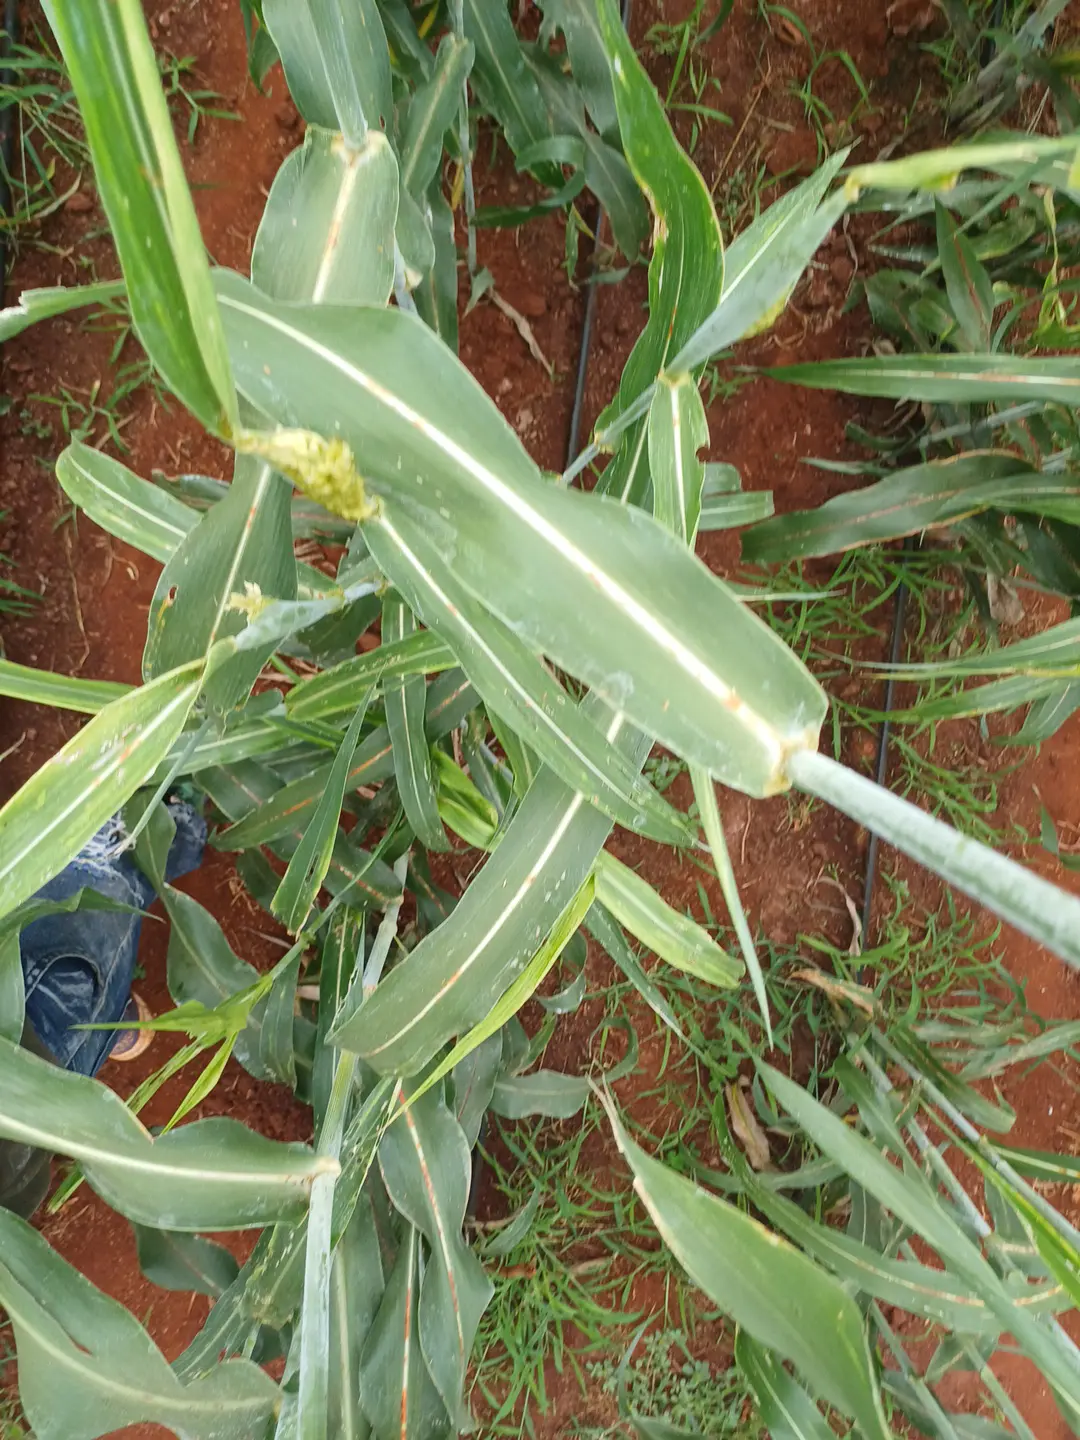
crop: sorghum
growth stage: filling grain
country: Kenya
